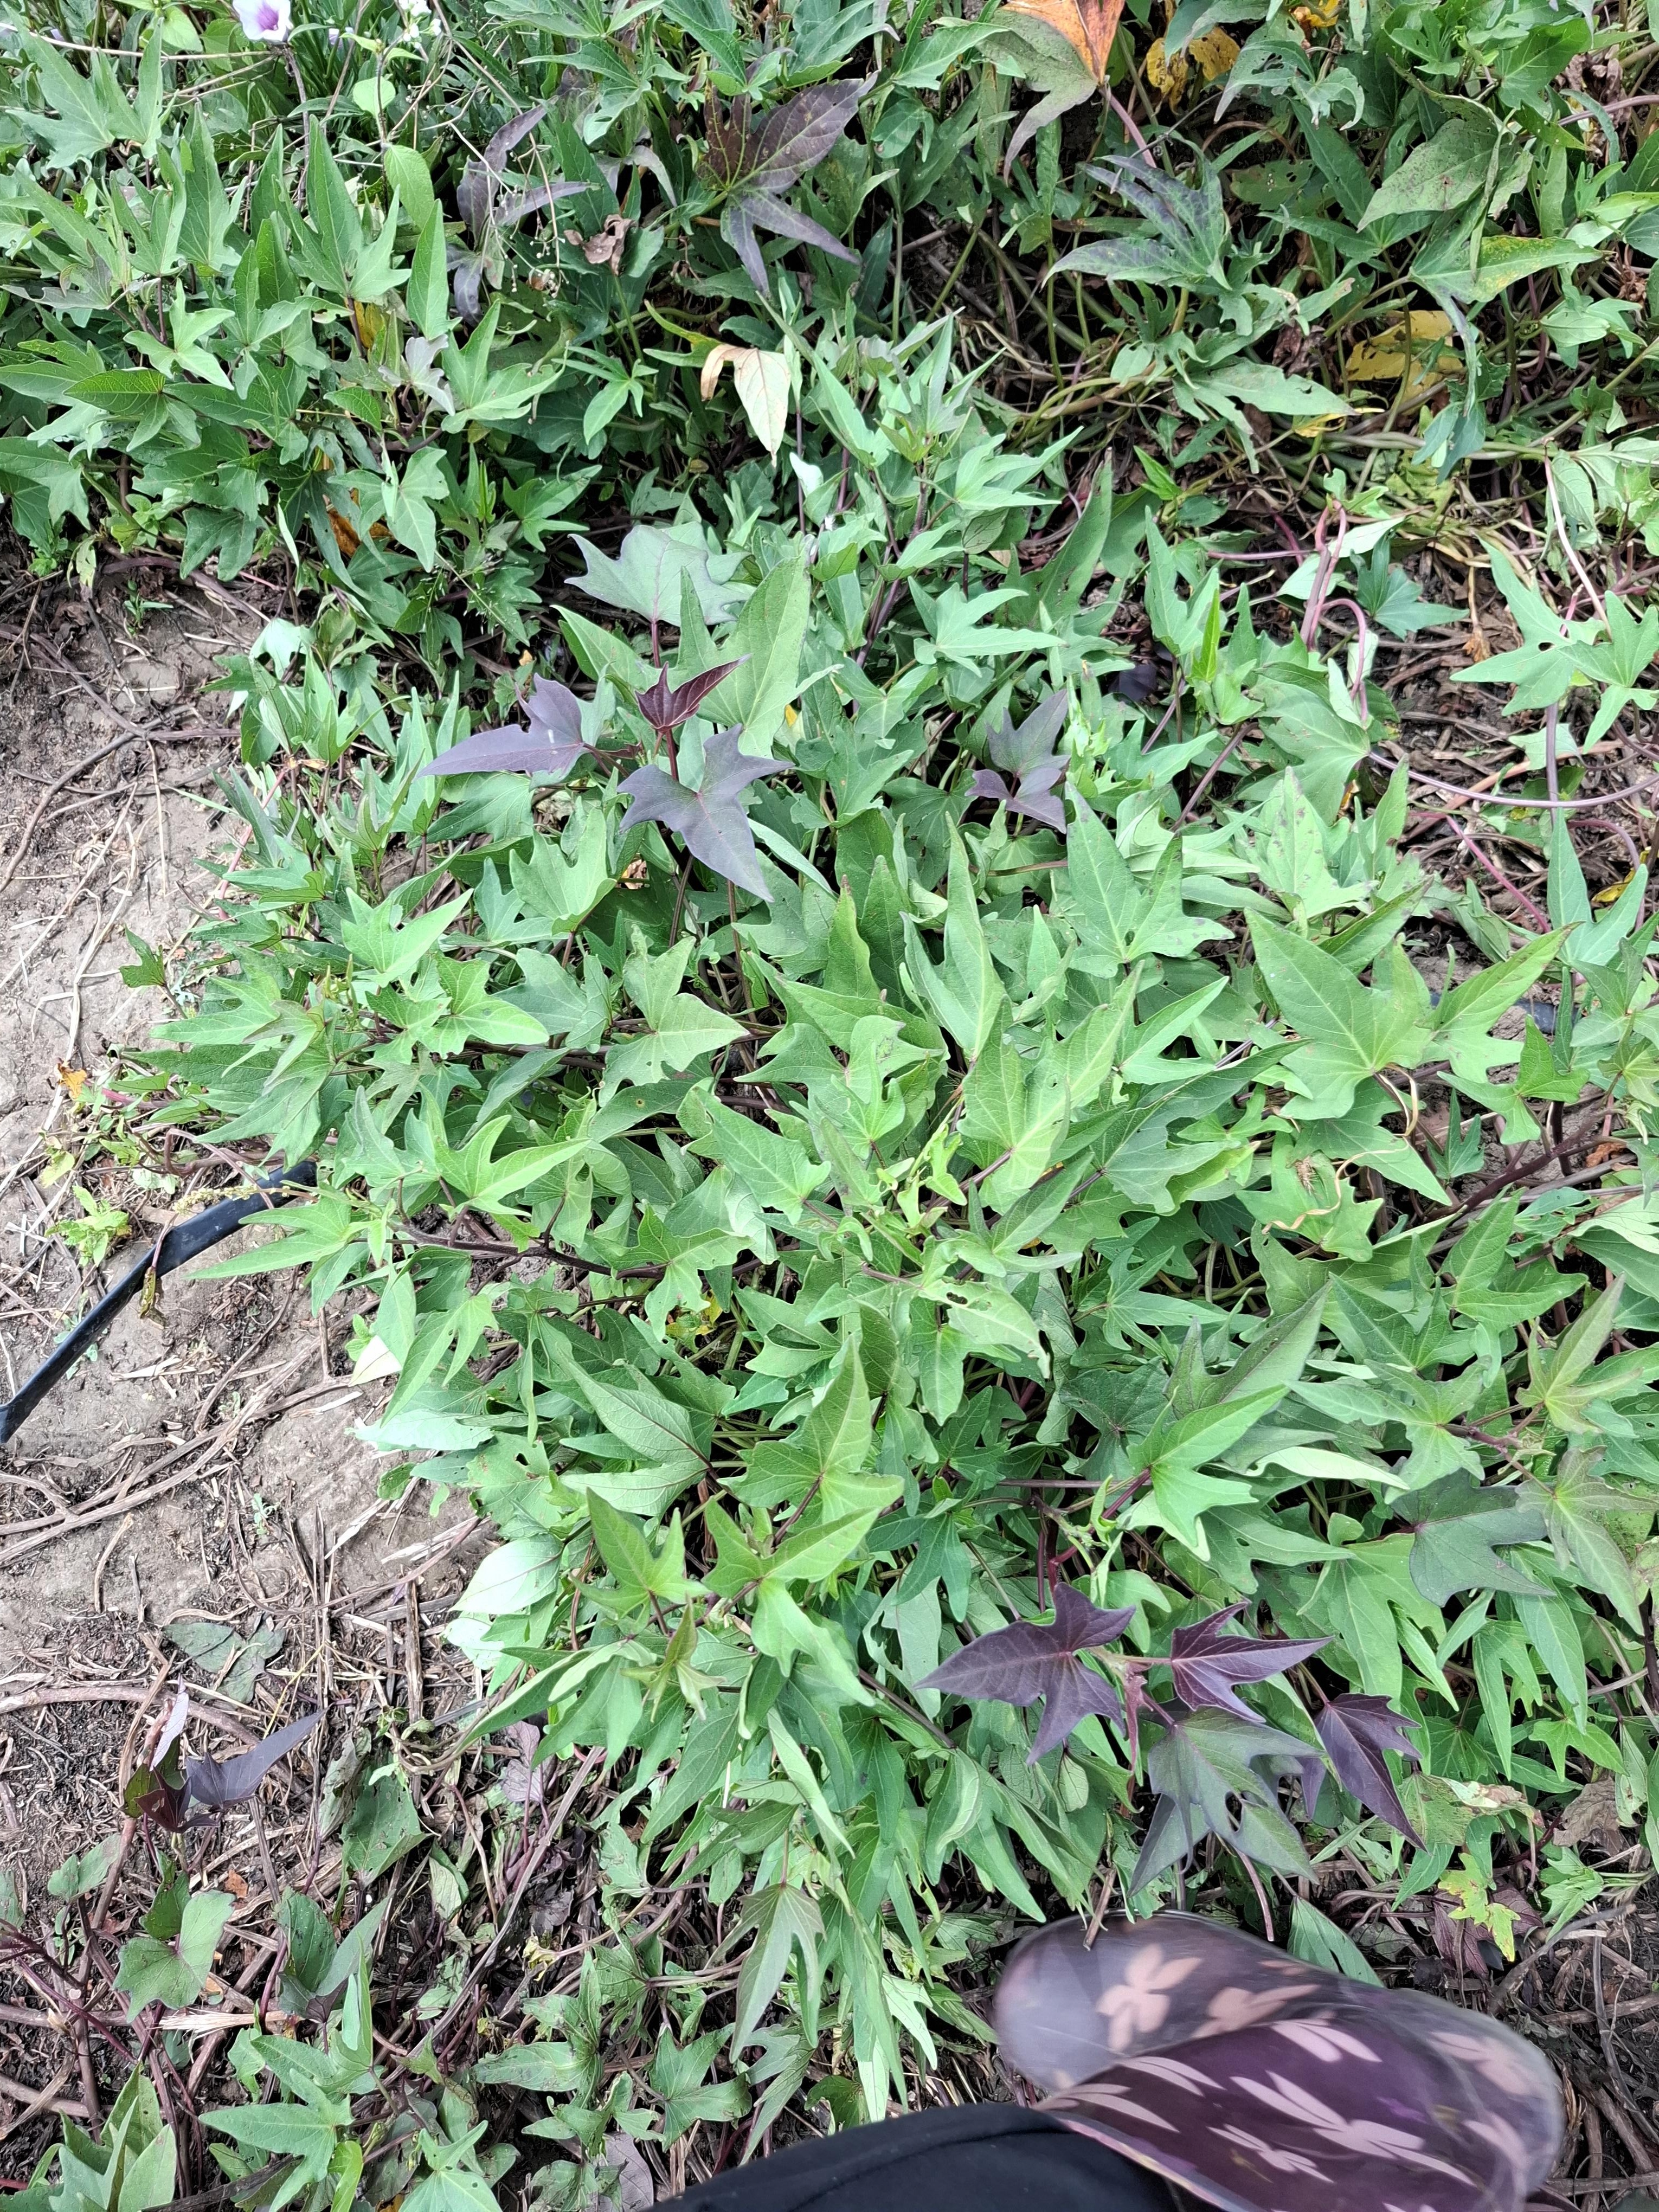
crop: sweet potato
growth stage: flowering
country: Tanzania
